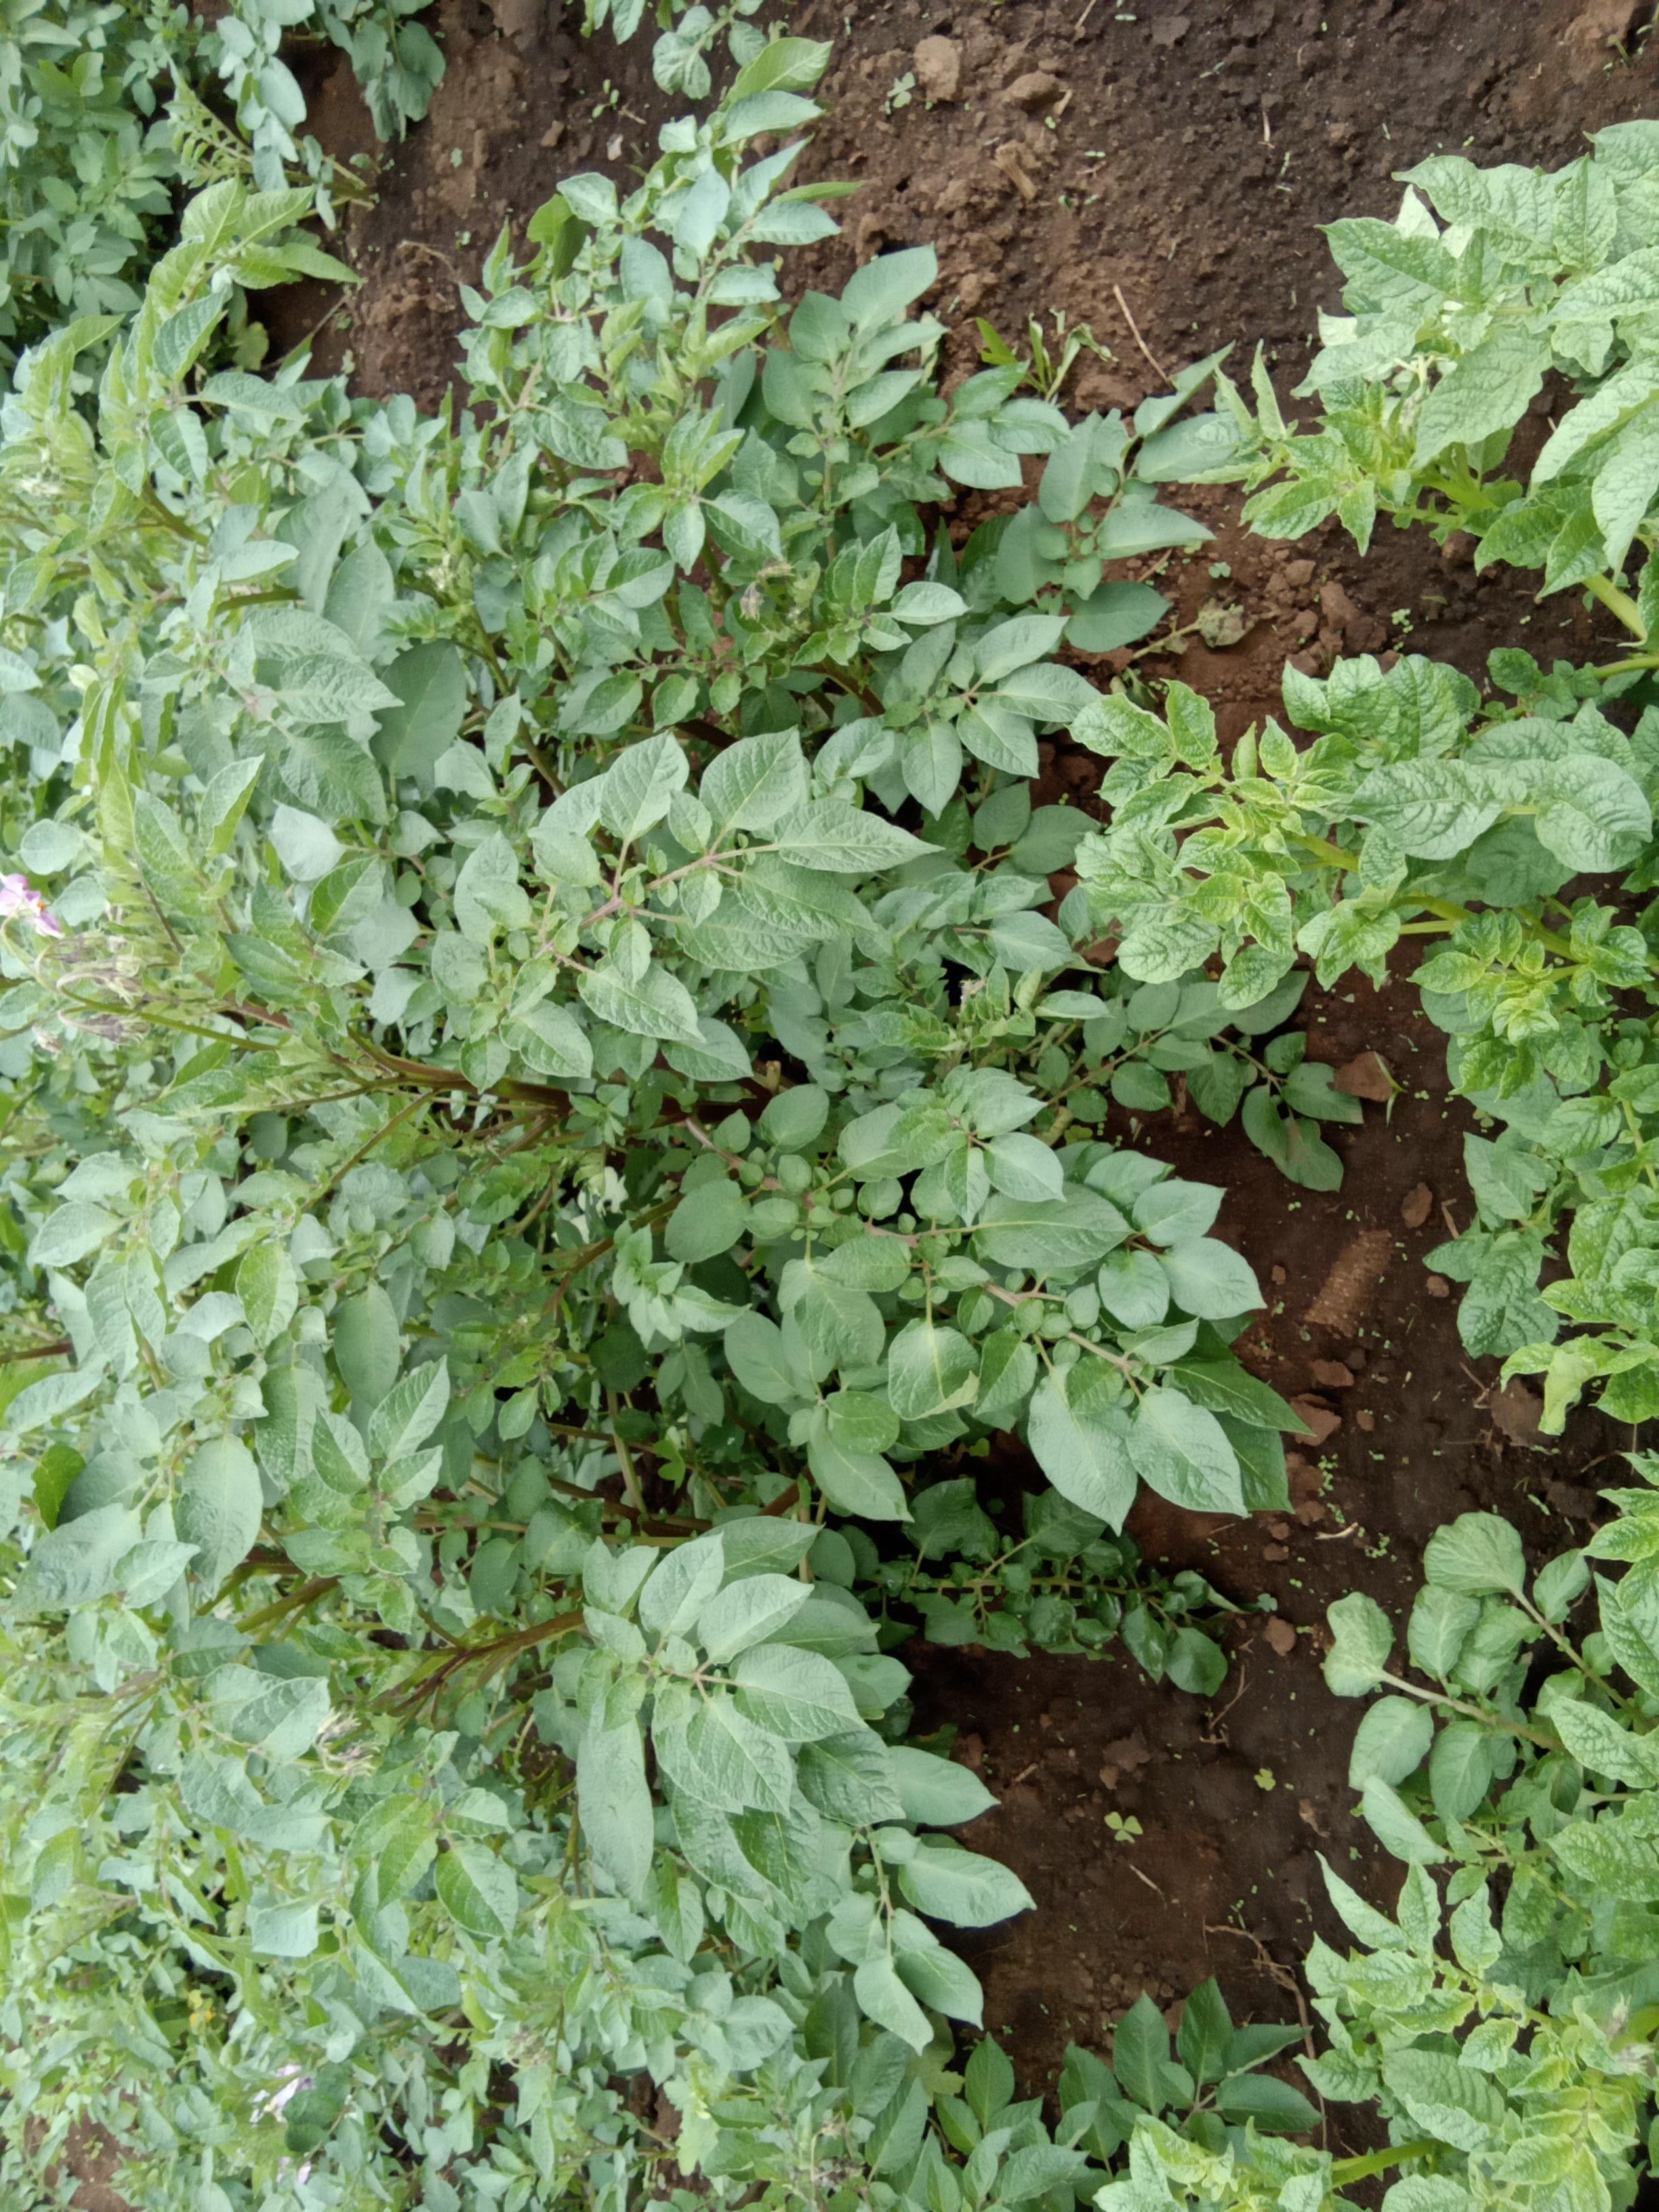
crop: potato
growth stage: flowering
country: Kenya
